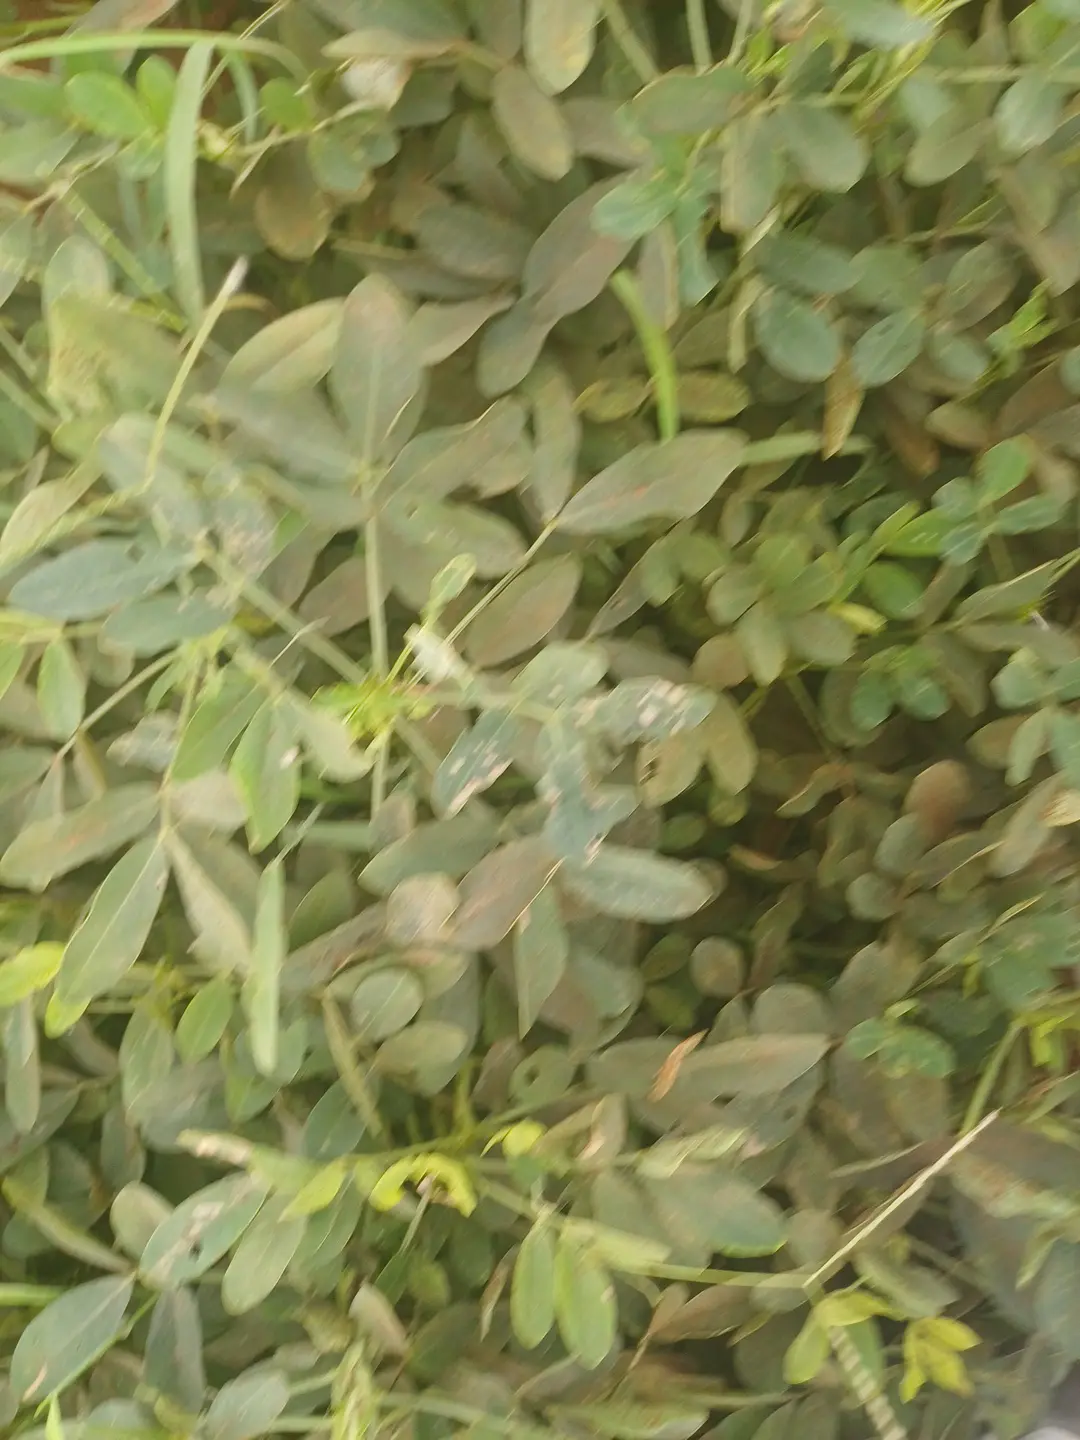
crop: groundnut
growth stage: pegging
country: Kenya
